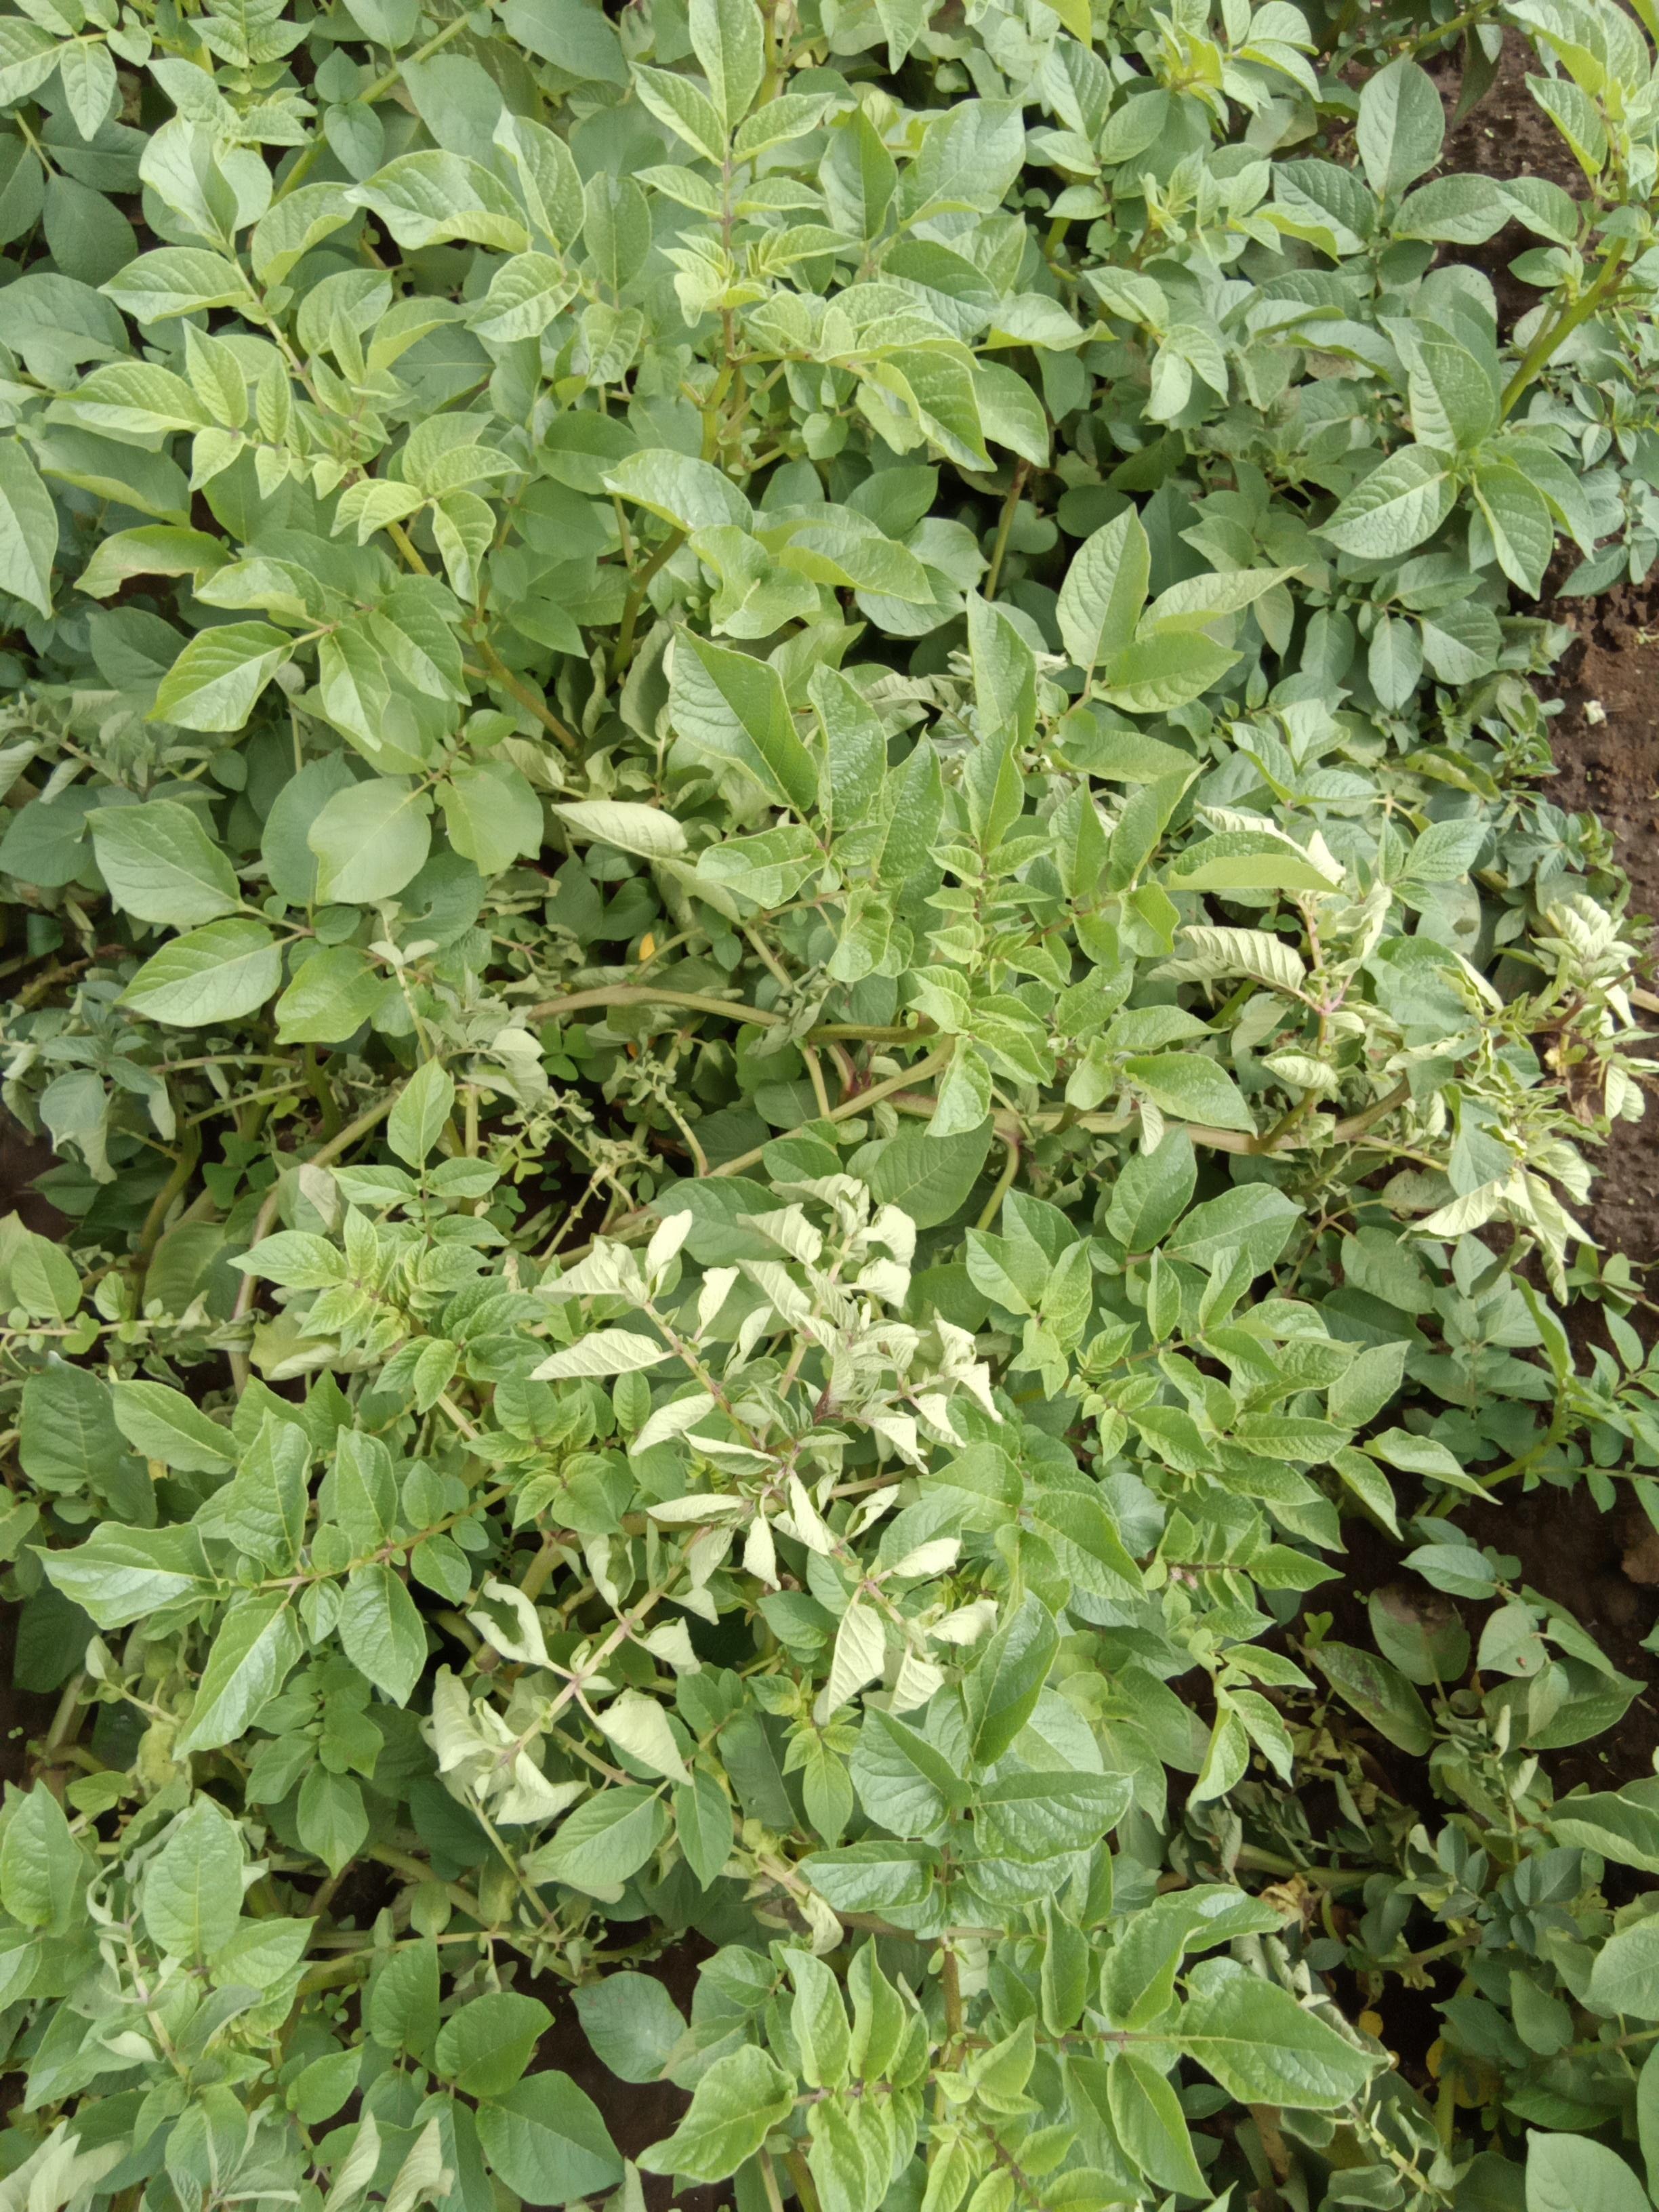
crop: potato
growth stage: flowering
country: Kenya
